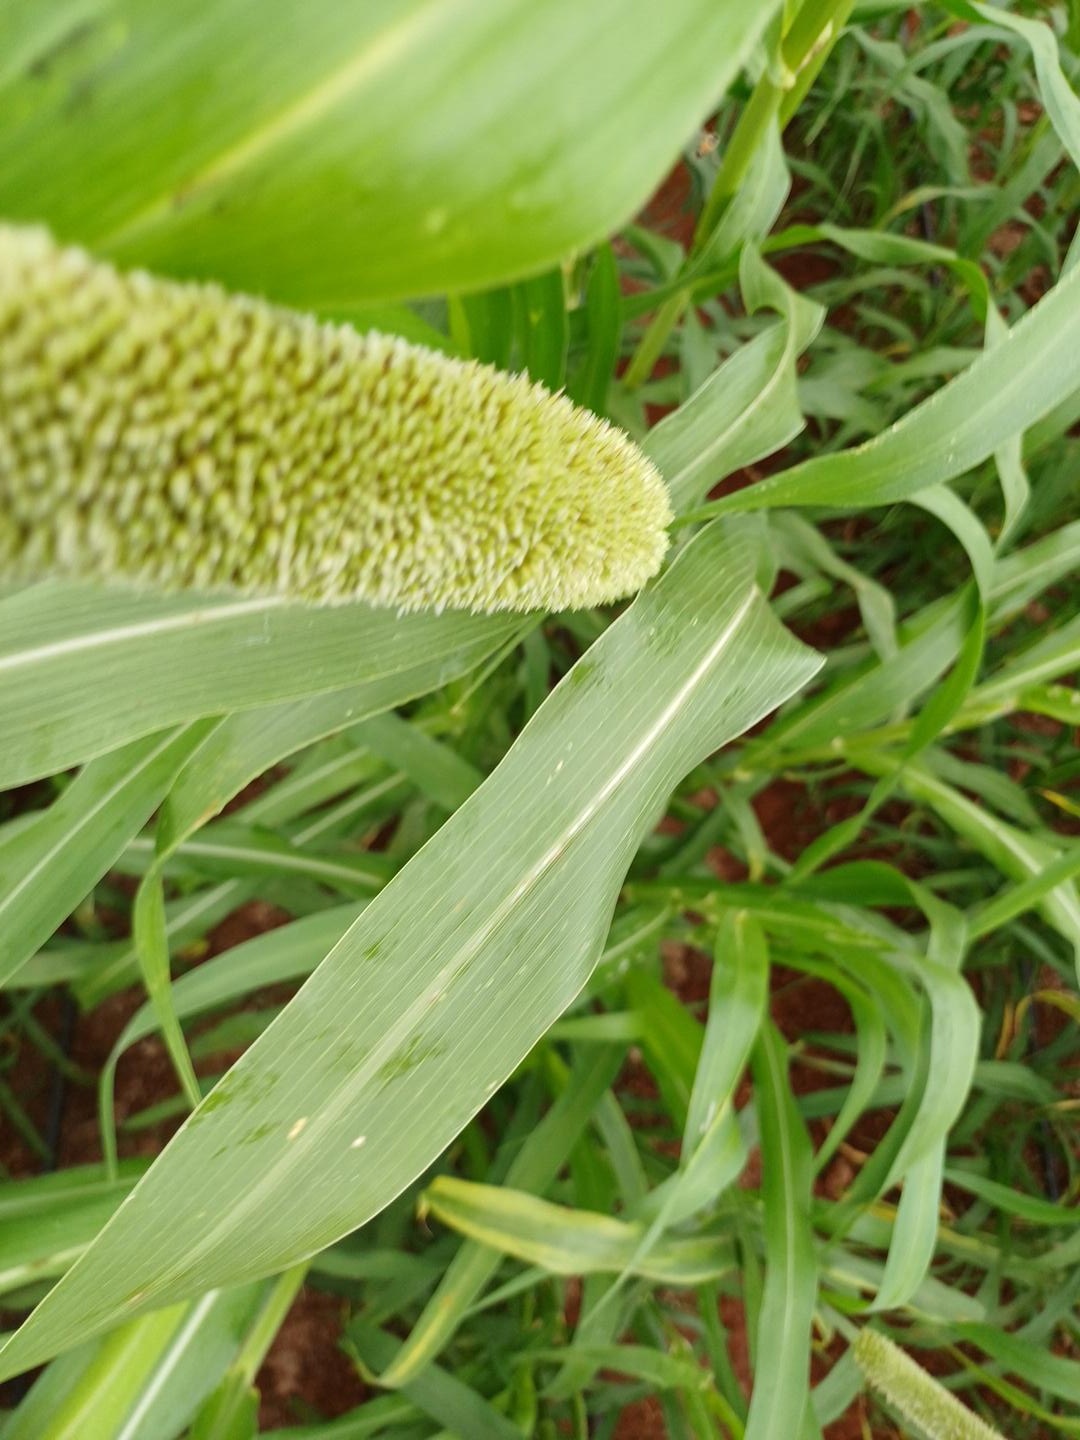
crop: pearl millet
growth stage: flowering
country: Kenya
